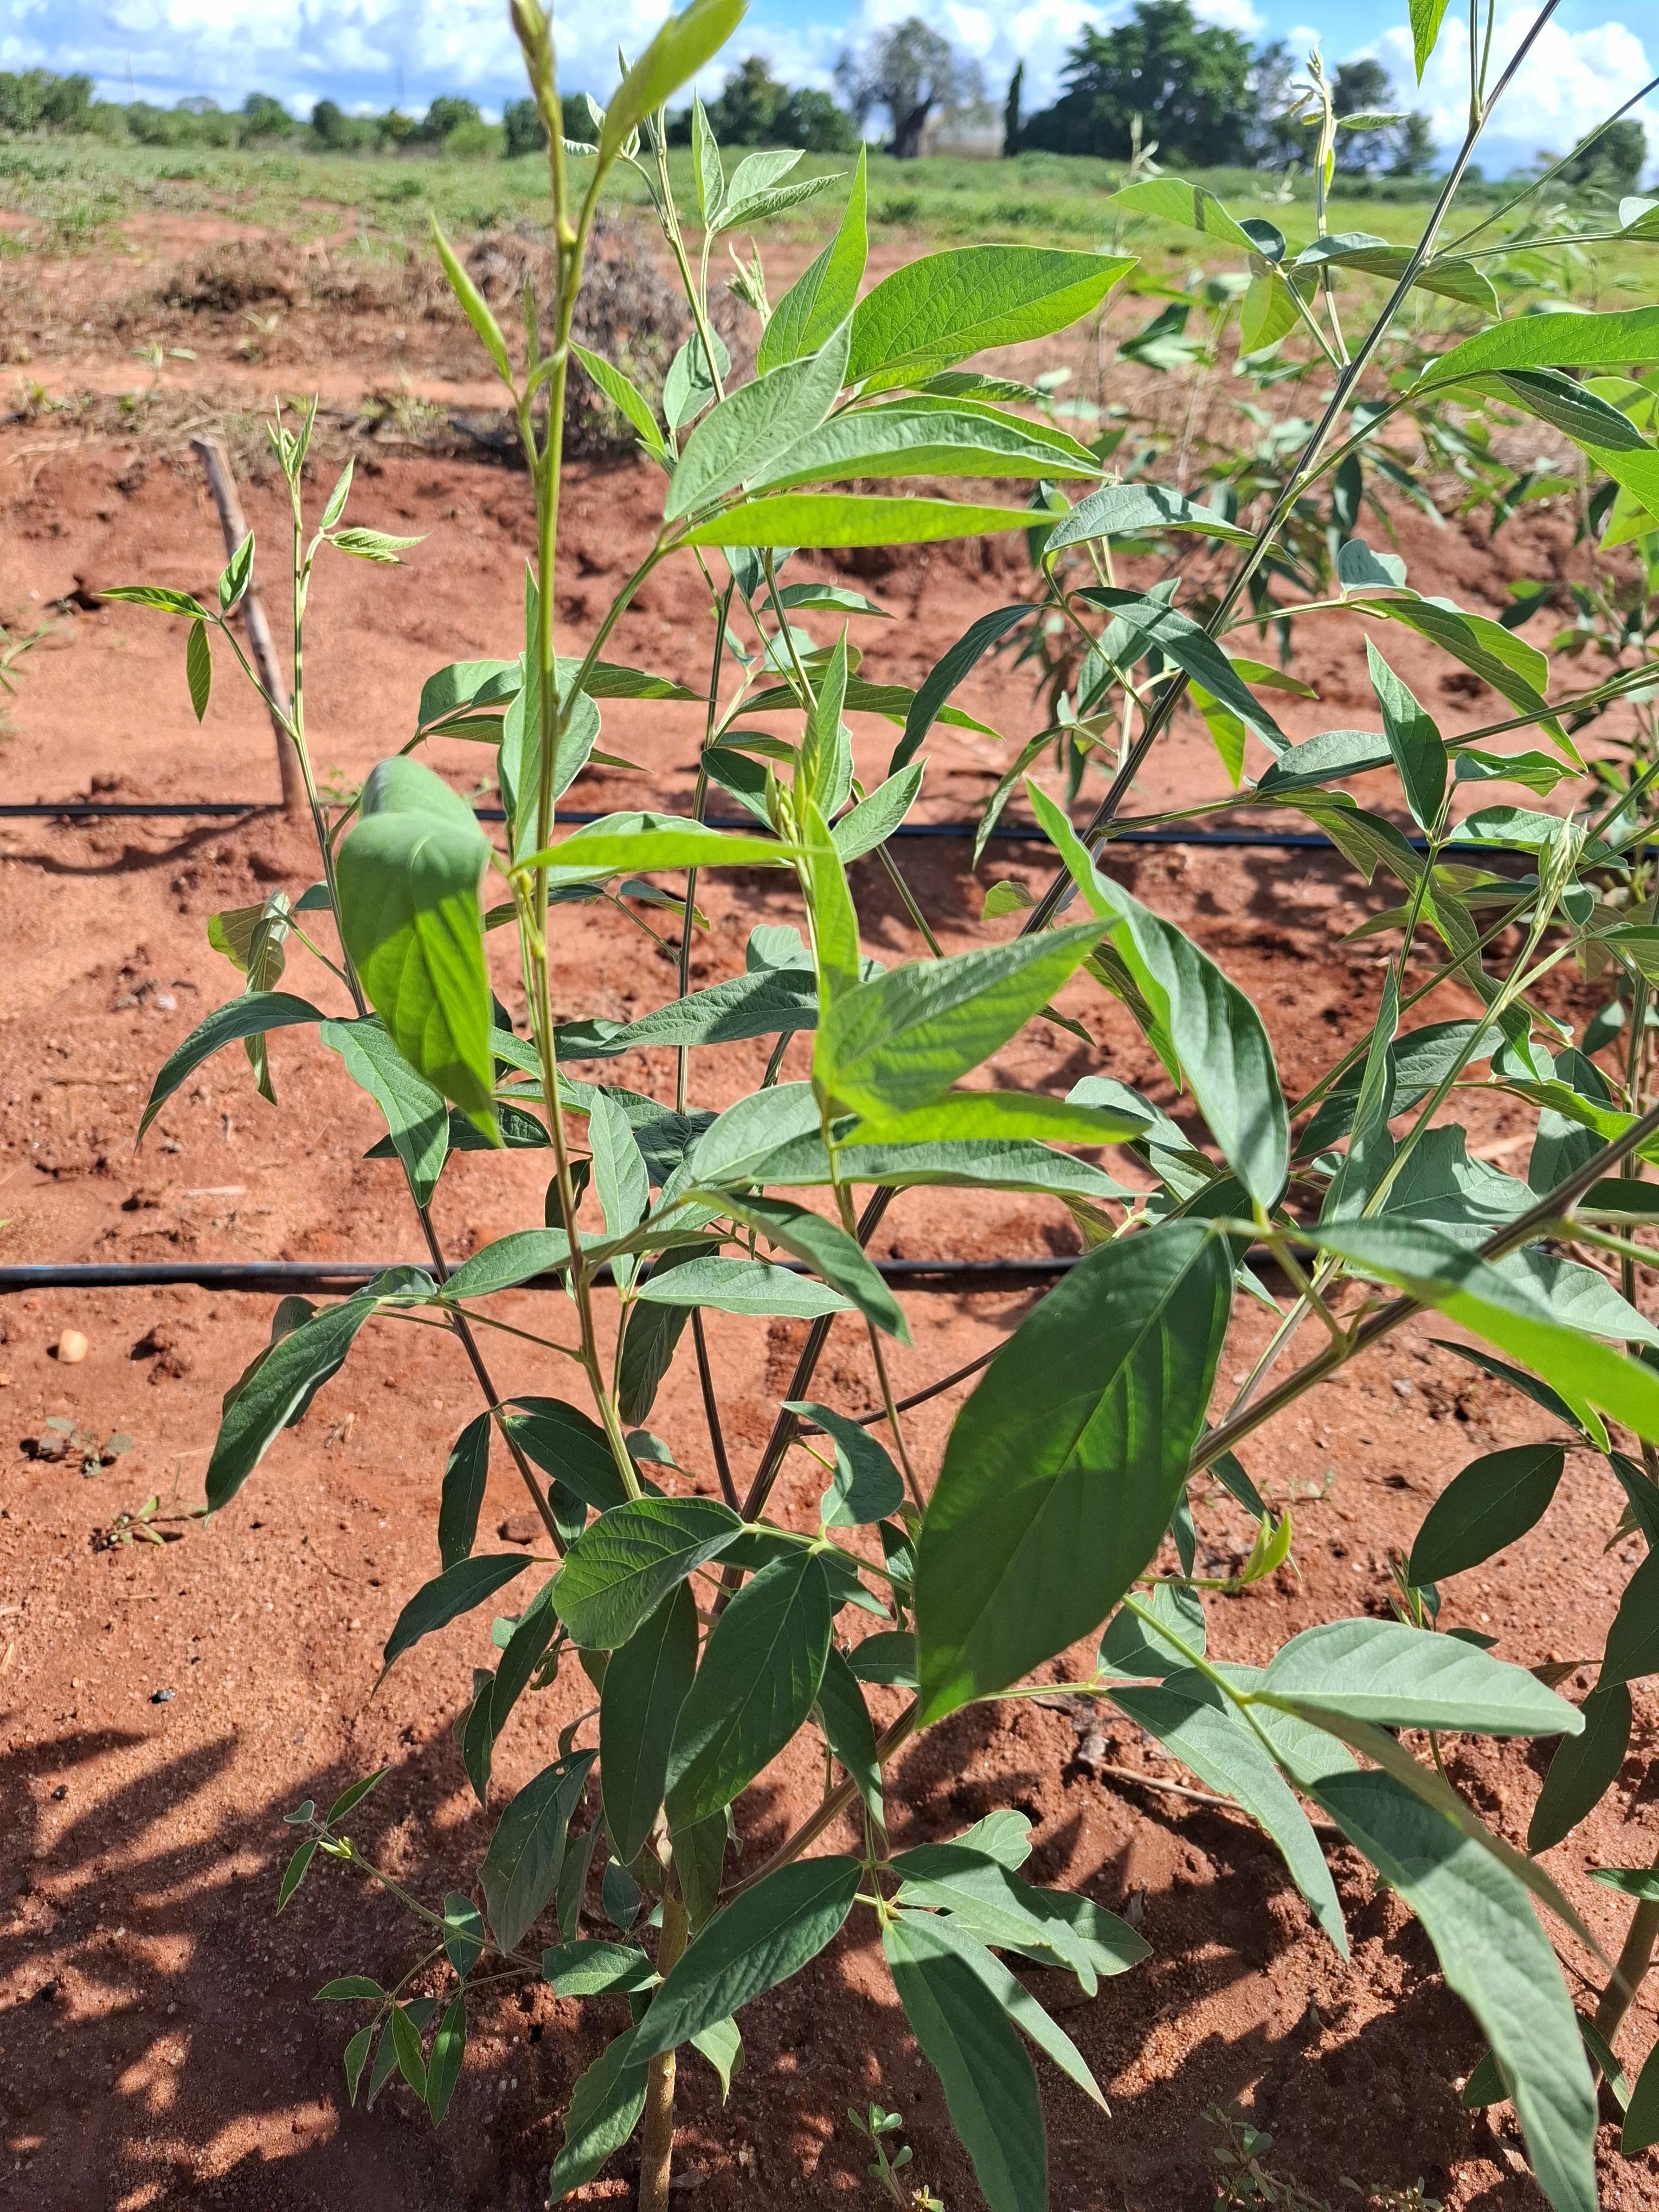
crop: pigeonpea
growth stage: vegetative
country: Kenya
